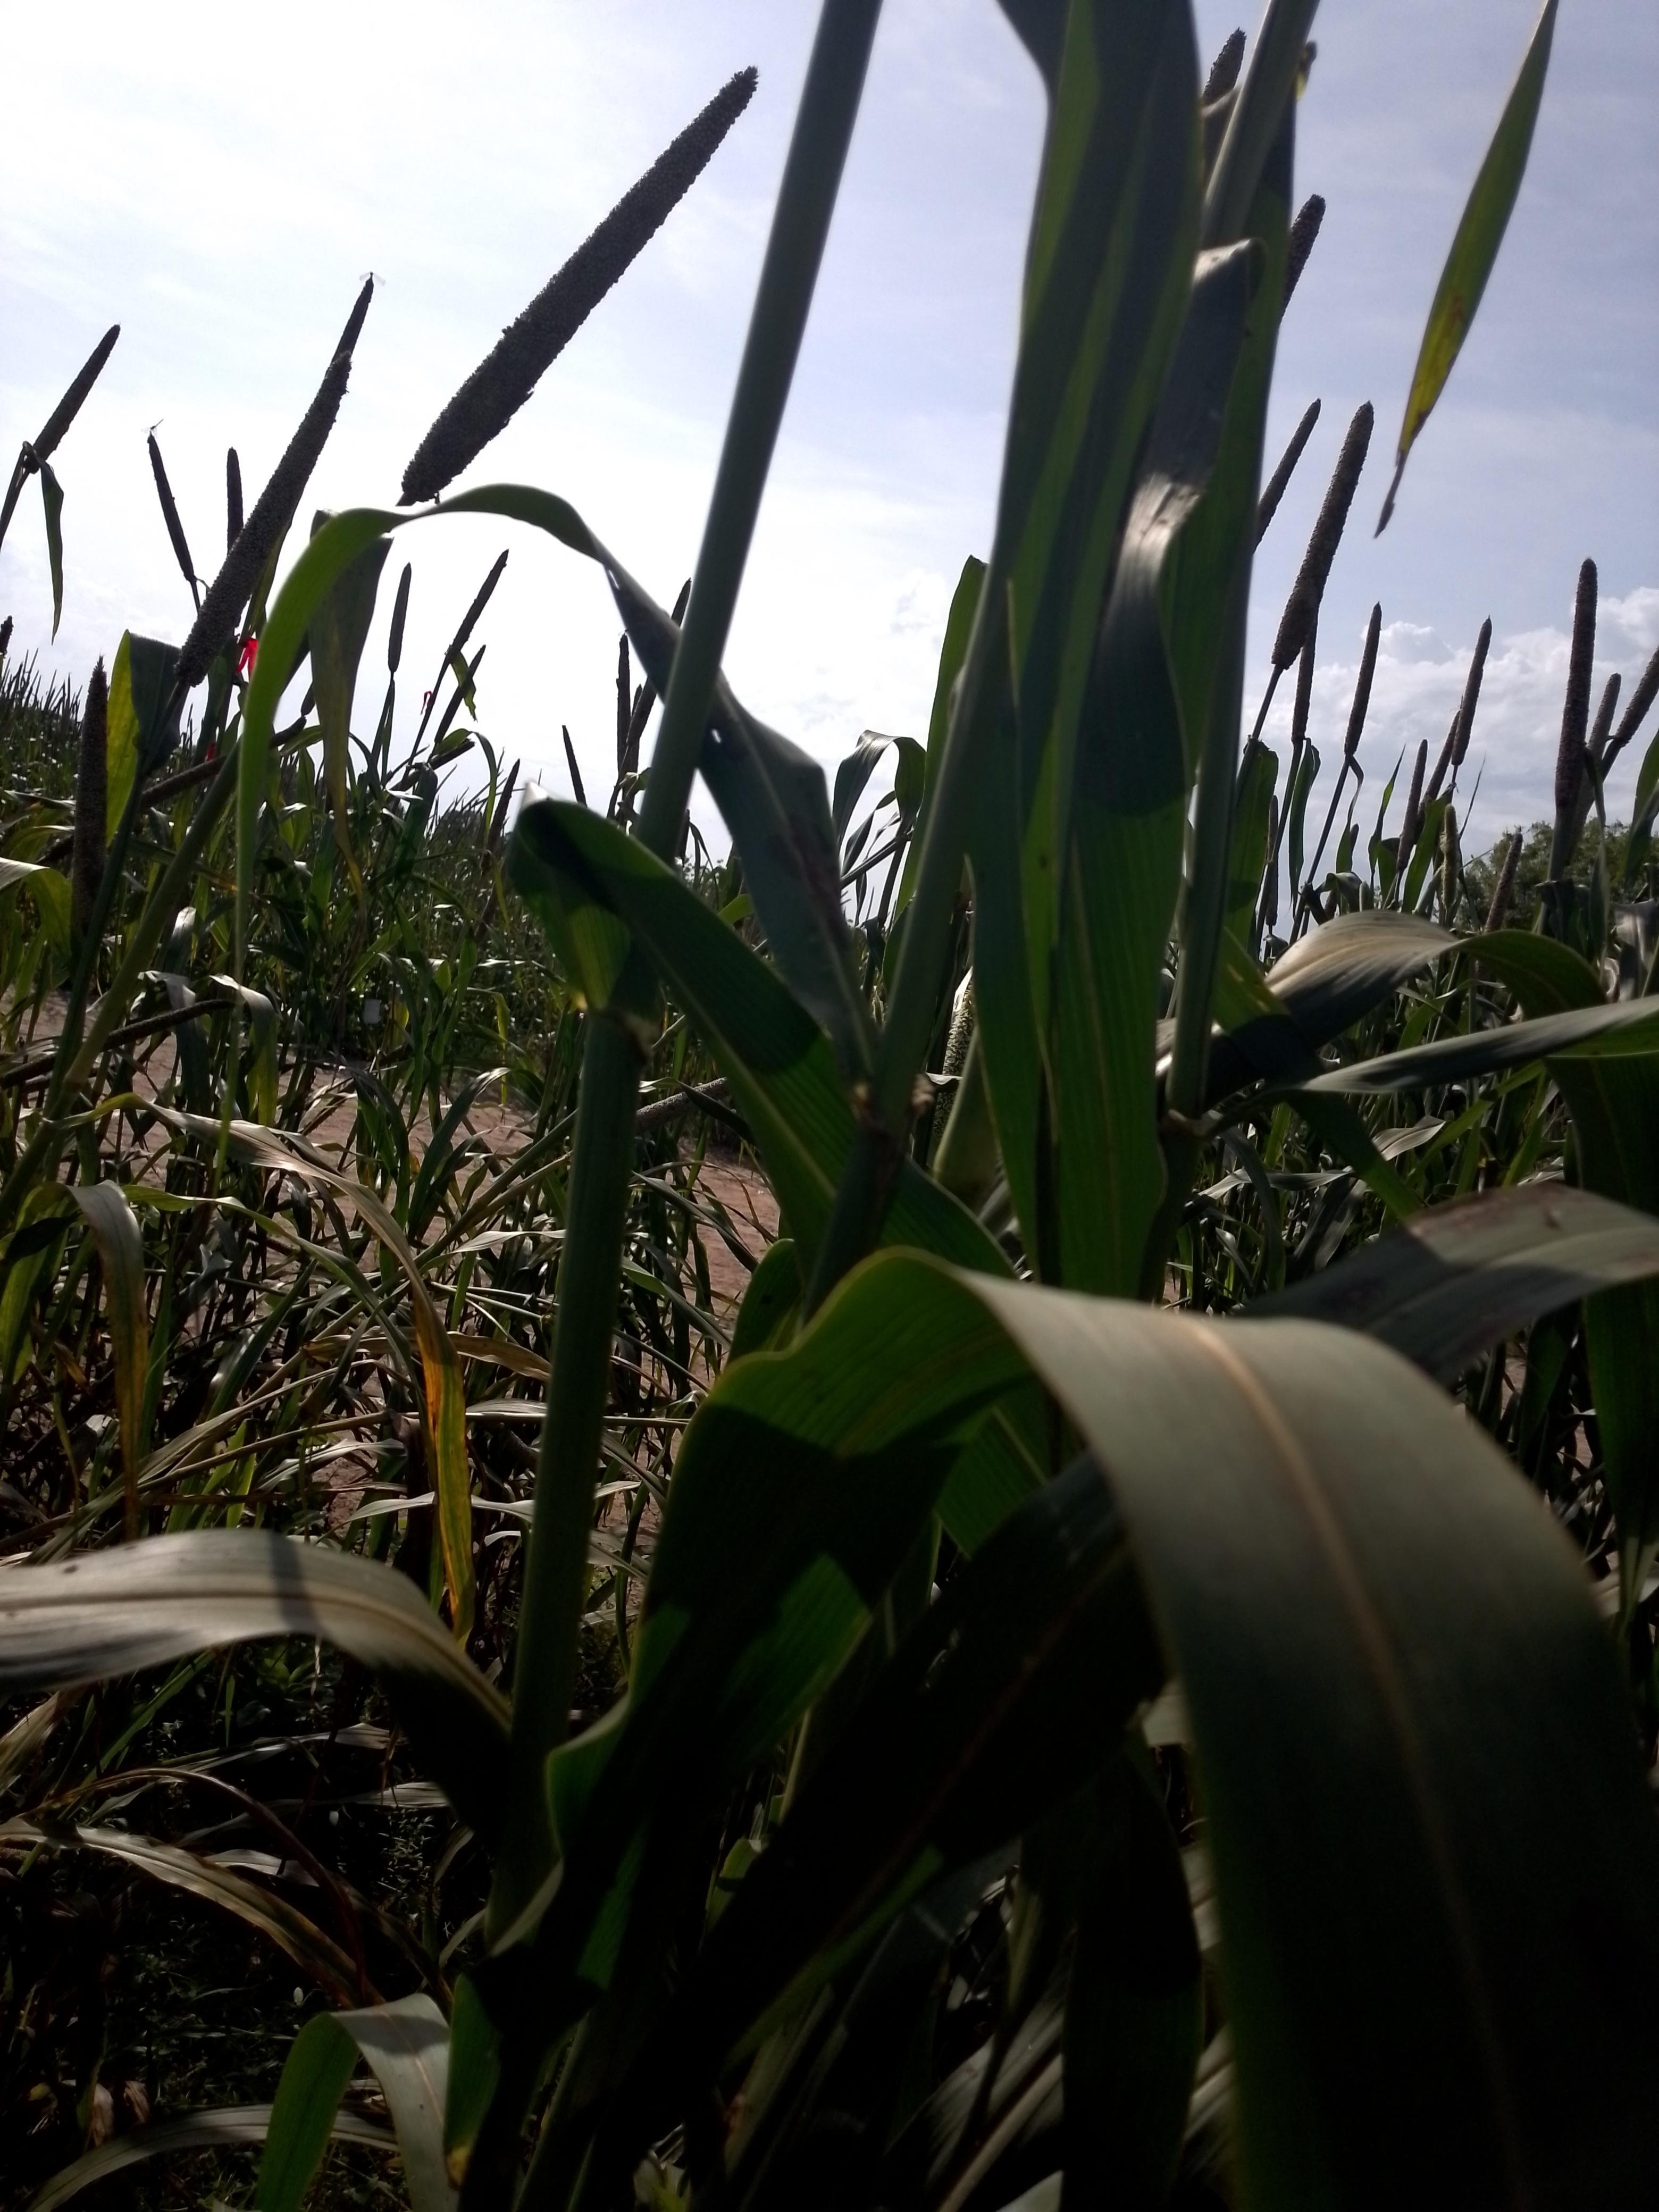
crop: pearl millet
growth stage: filling grain
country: Senegal
